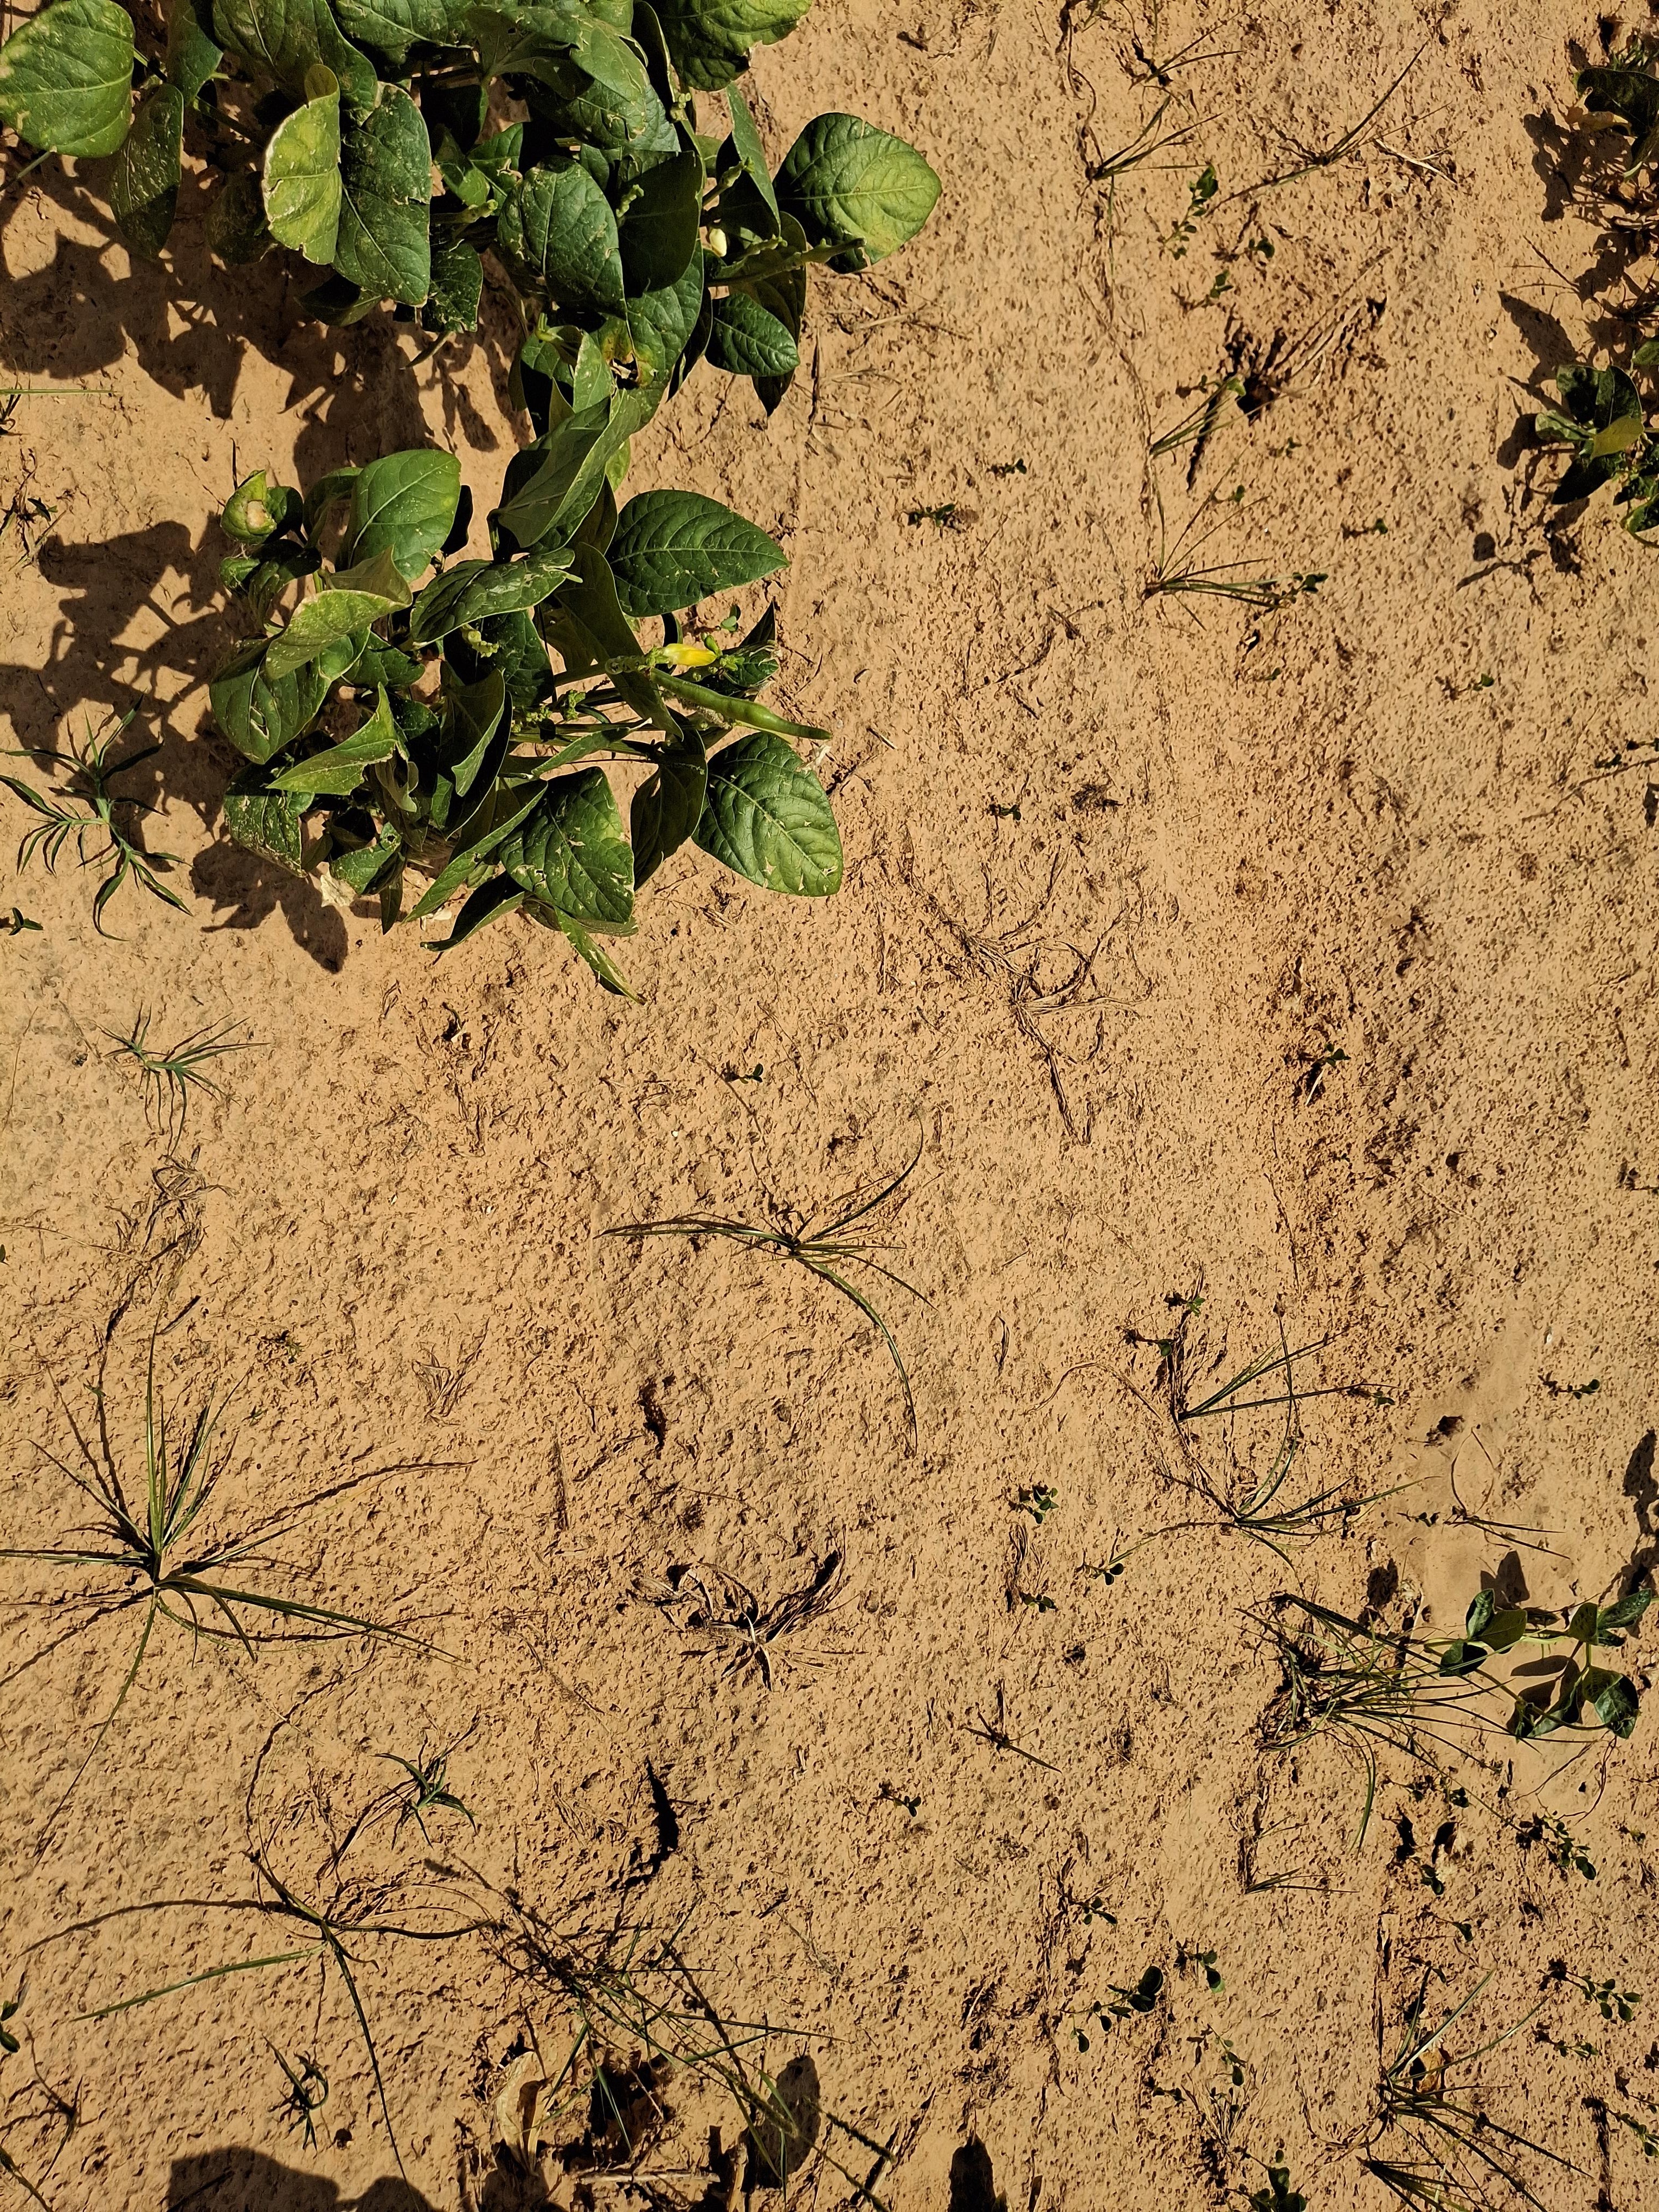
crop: cowpea
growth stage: harvest maturity
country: Nigeria
